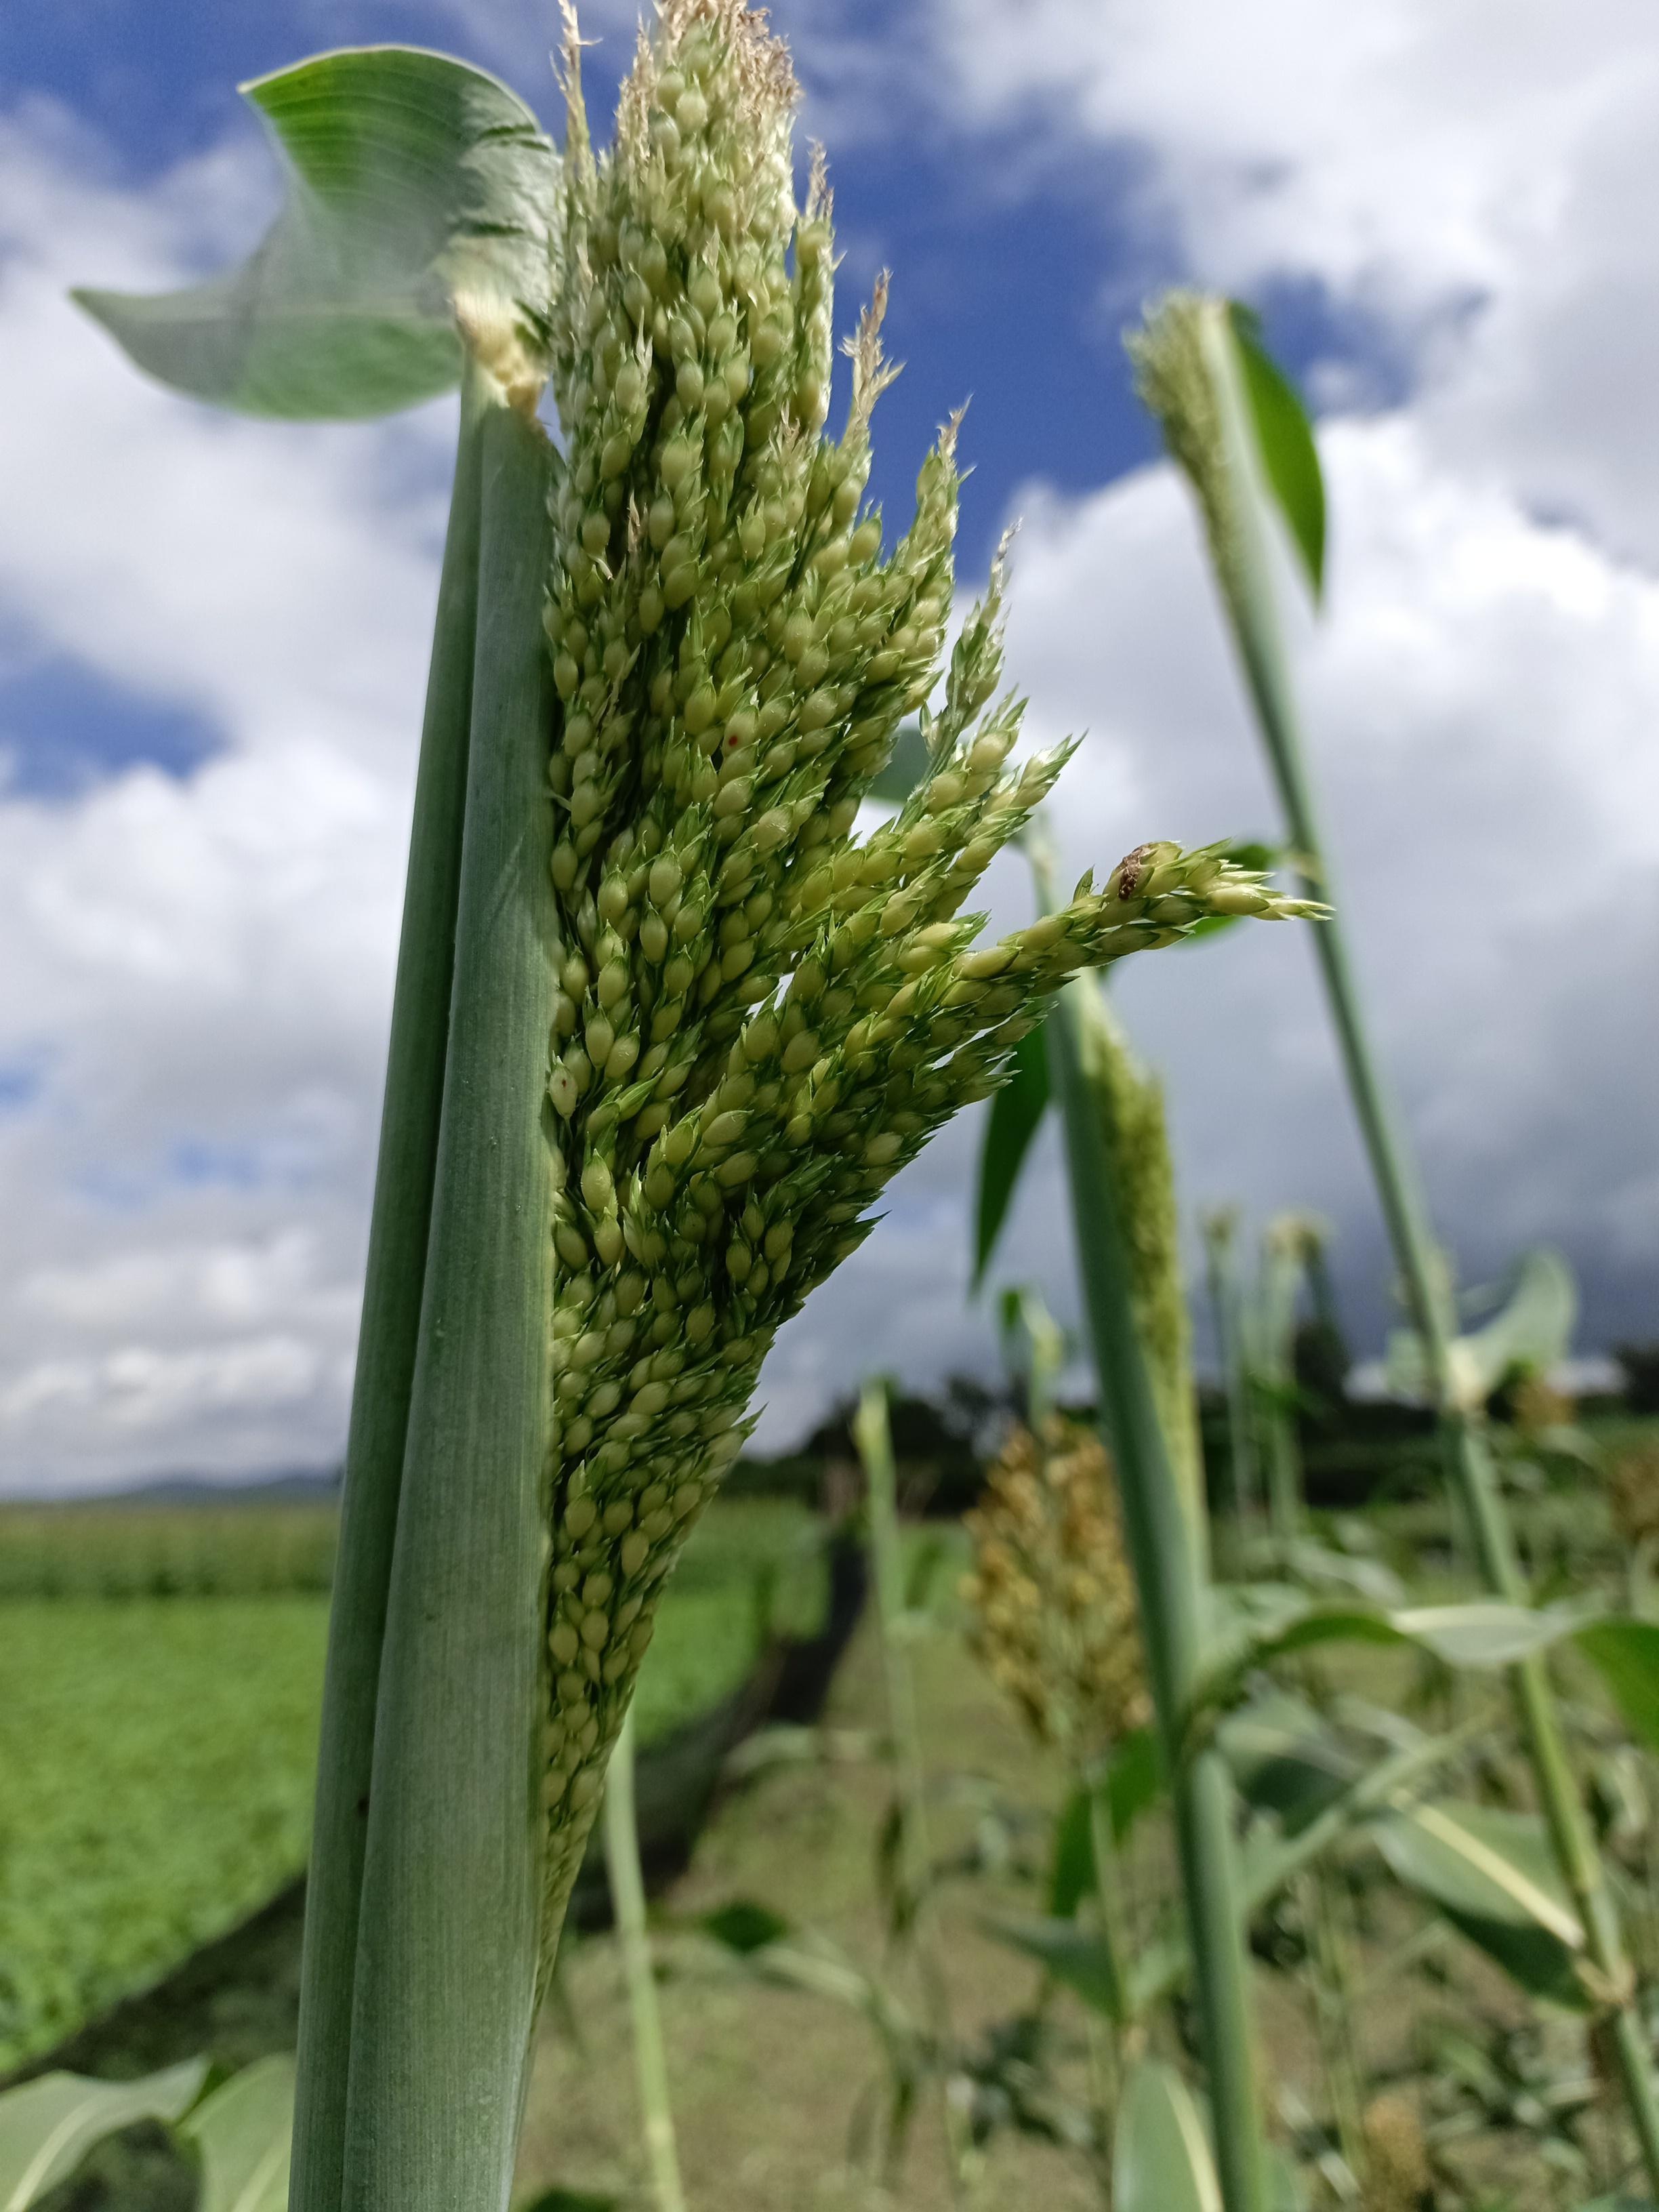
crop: sorghum
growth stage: filling grain
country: Tanzania
